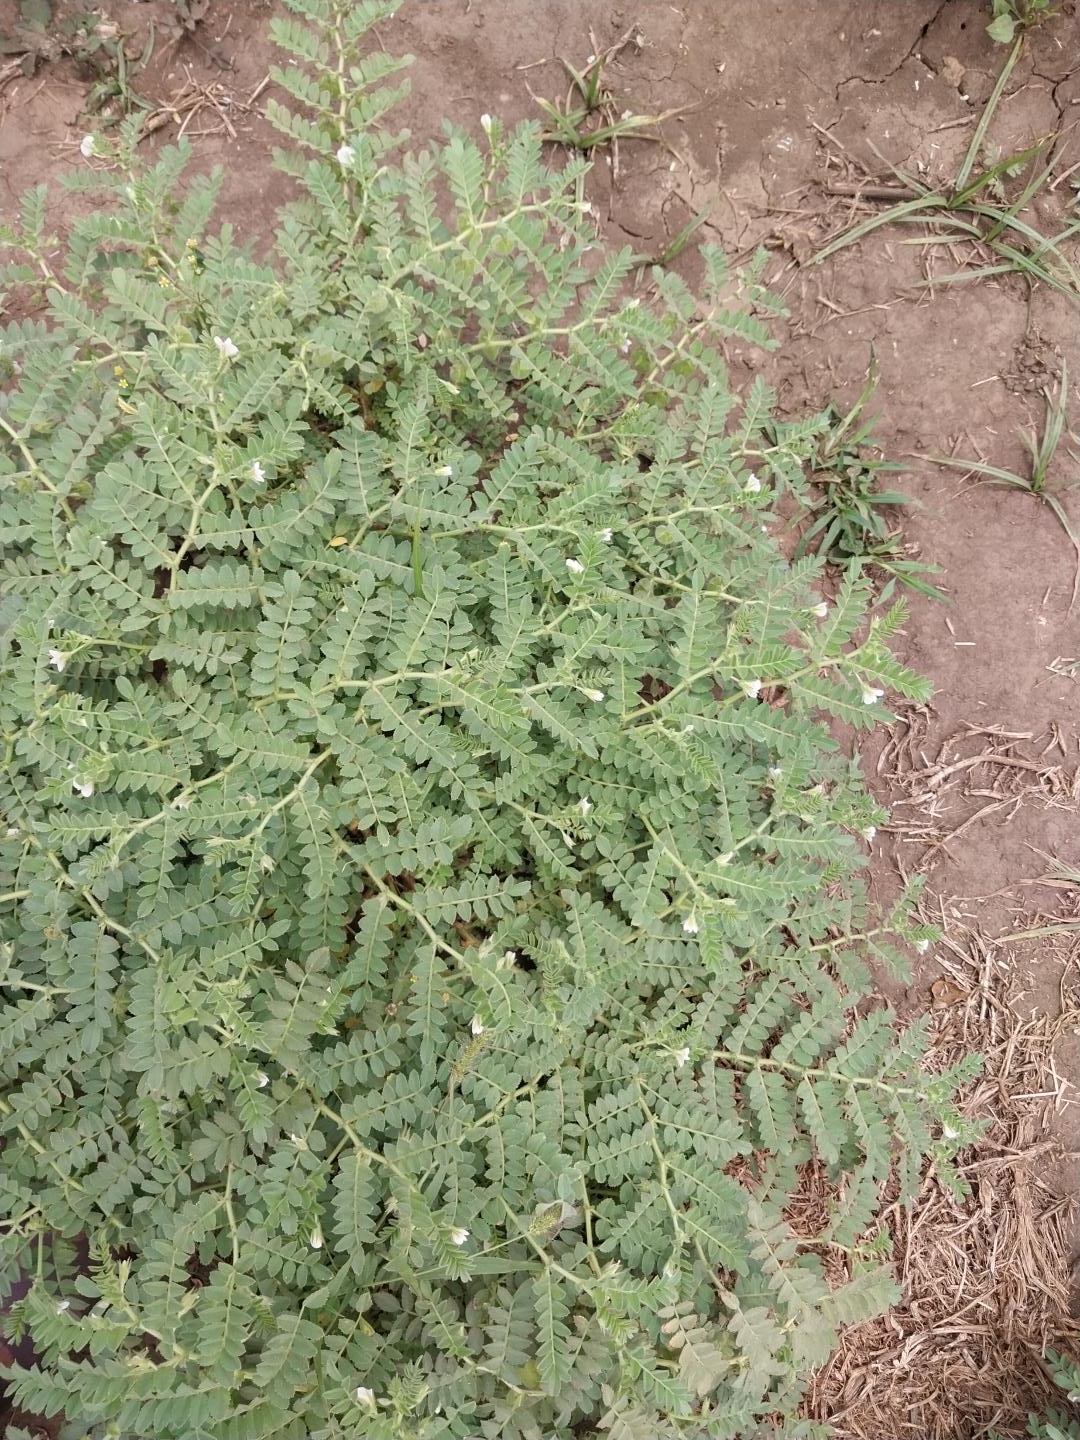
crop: chickpea
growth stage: development pod
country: Tanzania
